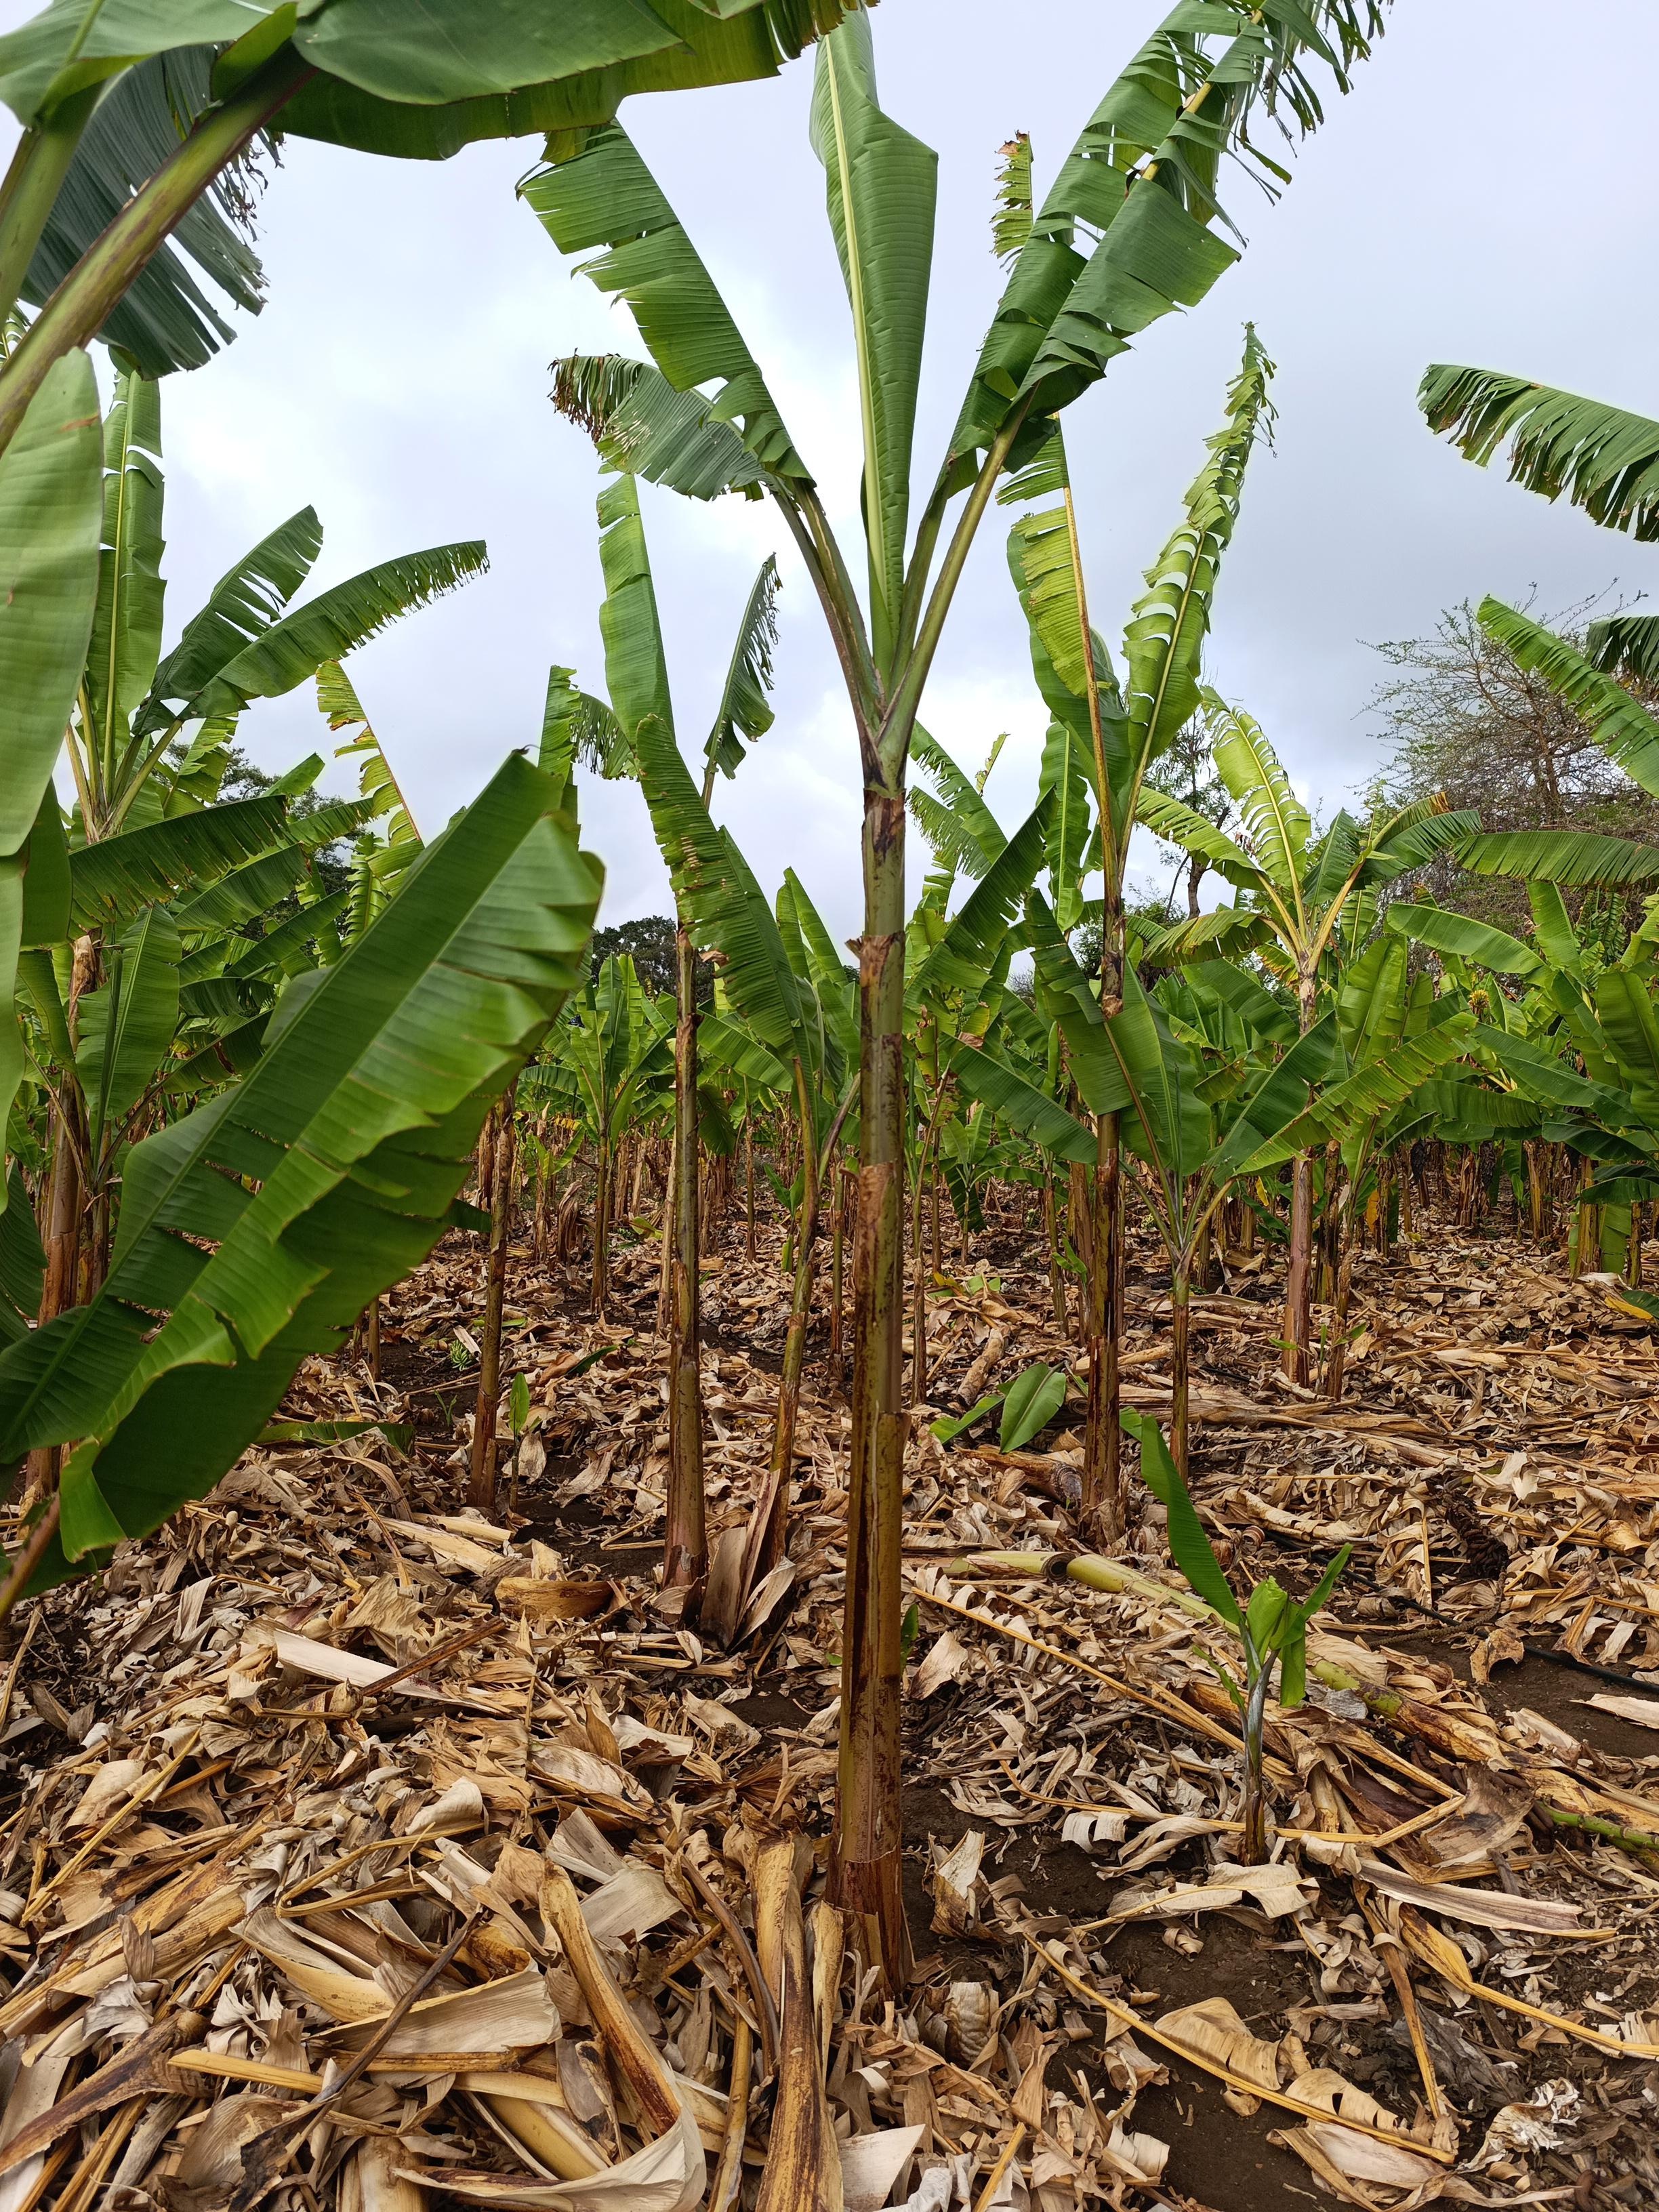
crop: banana
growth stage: vegetative
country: Tanzania
